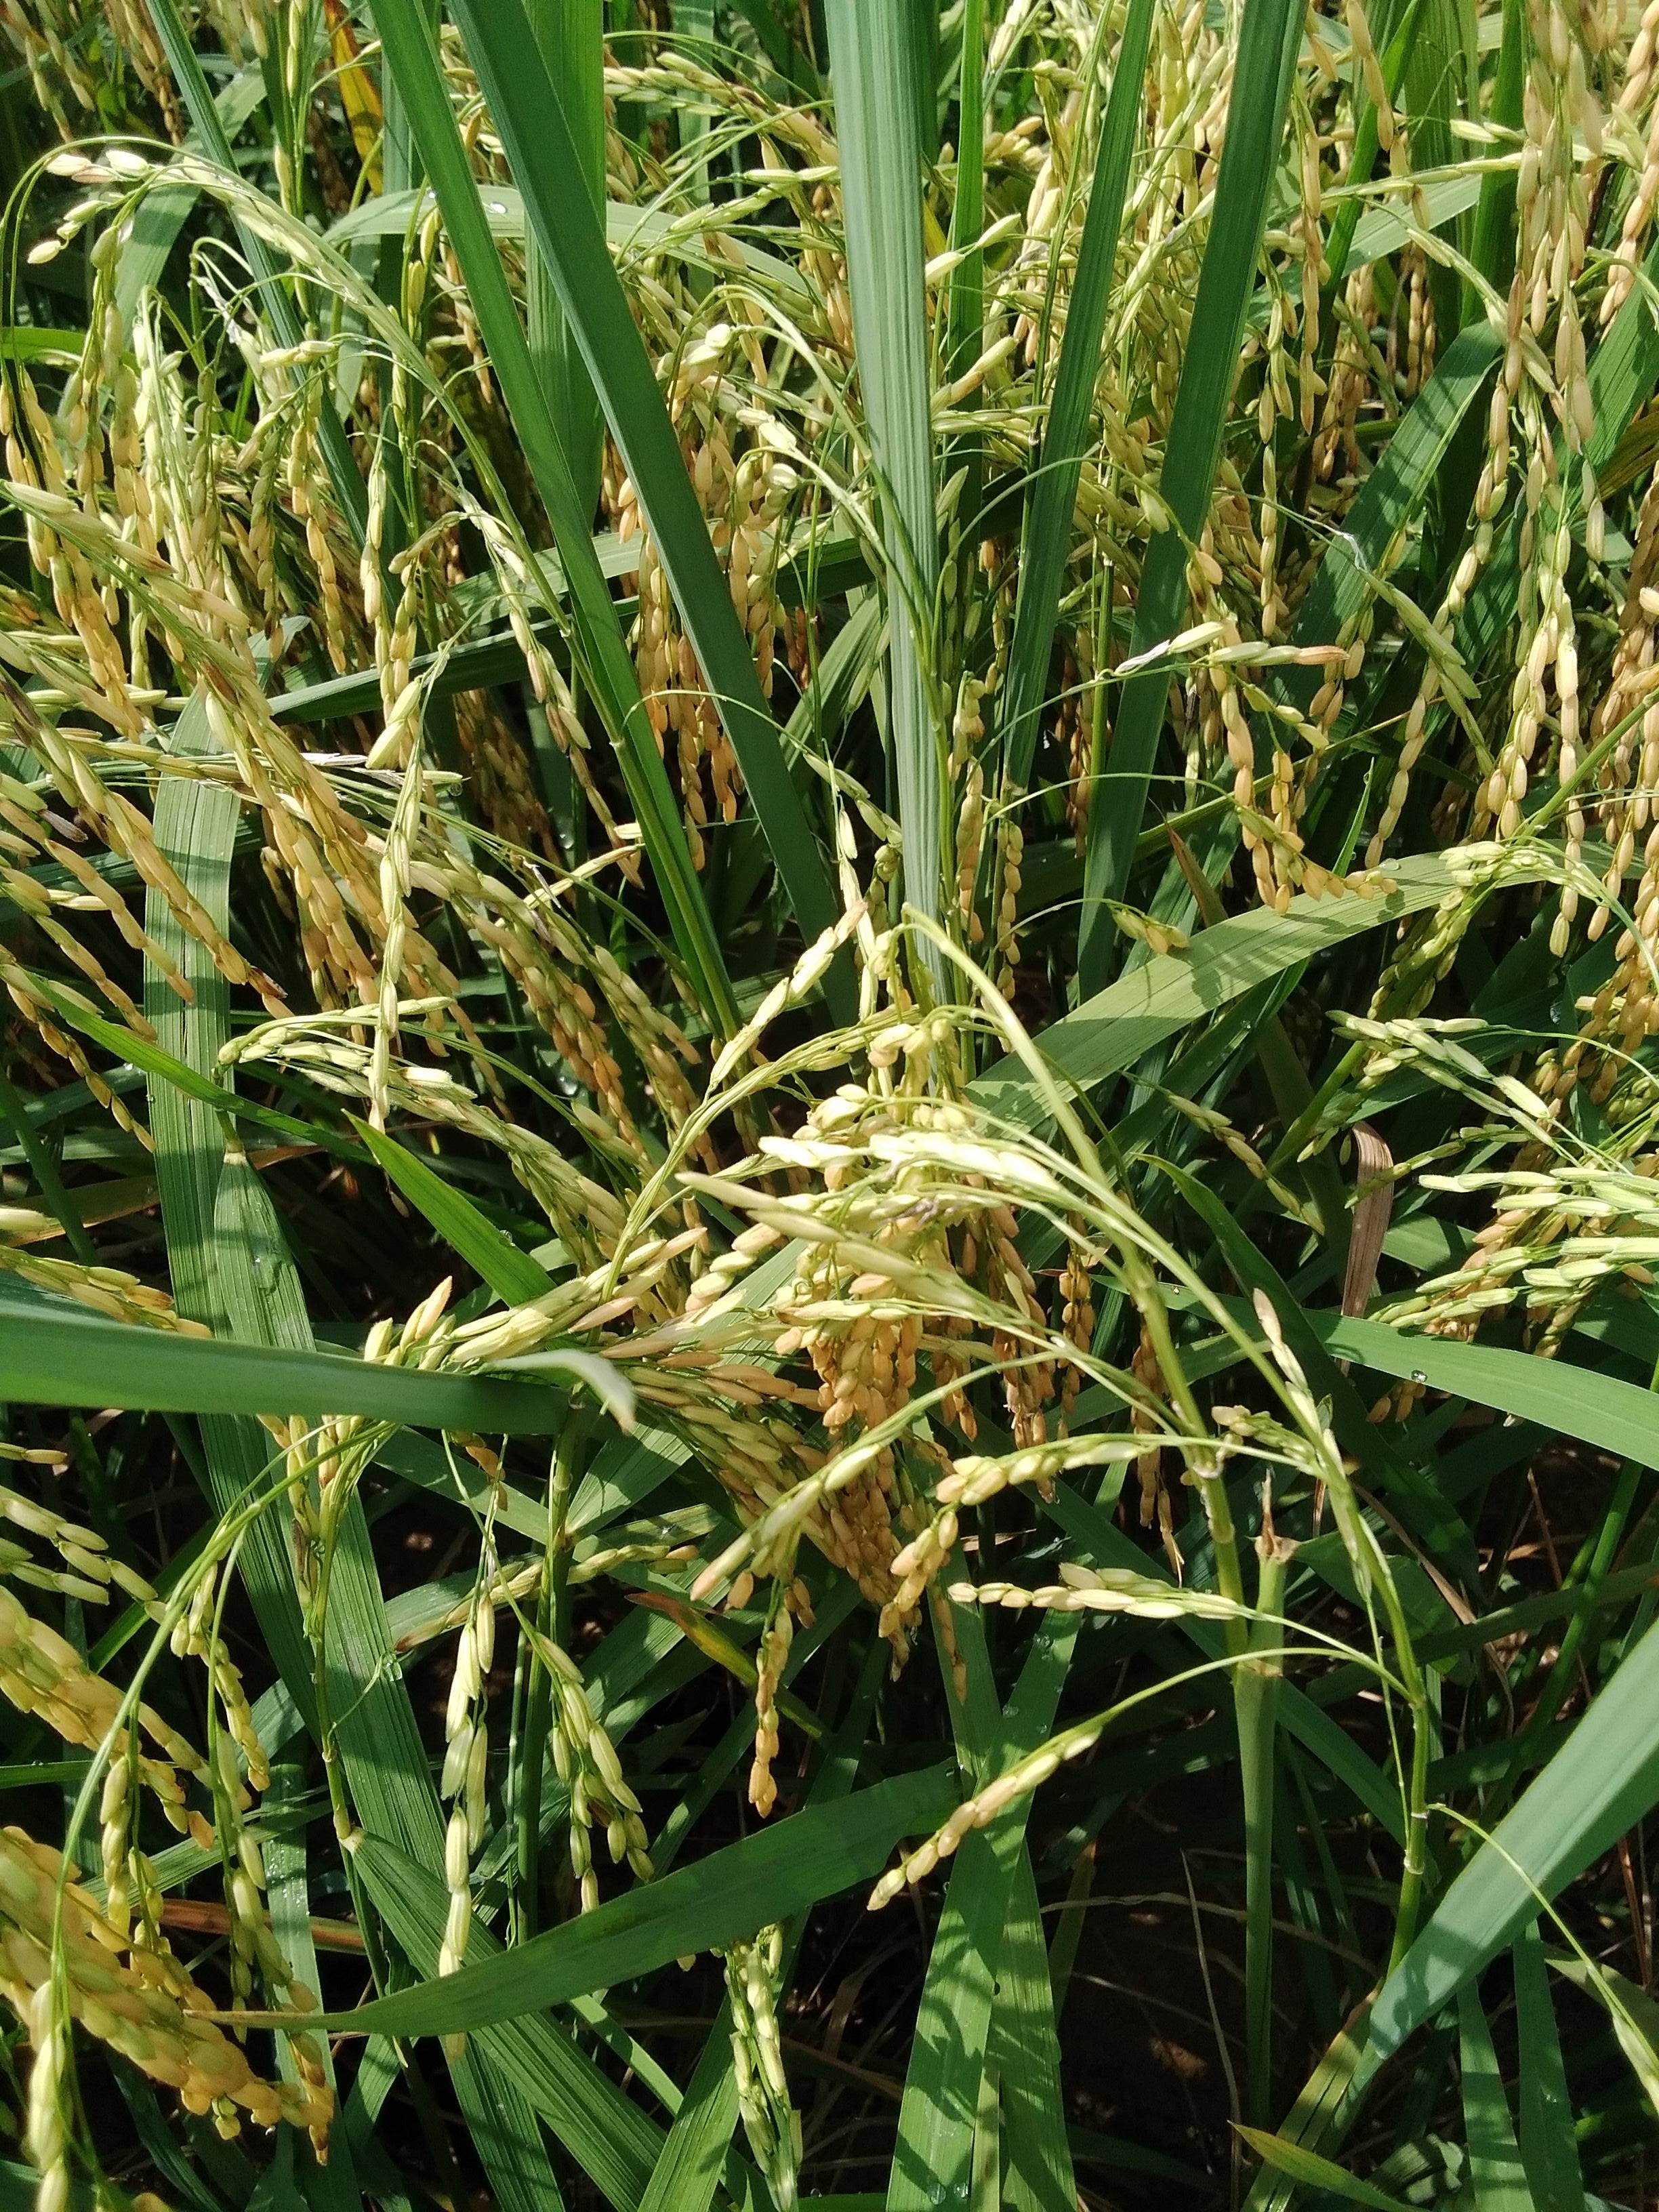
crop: rice
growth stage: ripening
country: Nigeria
